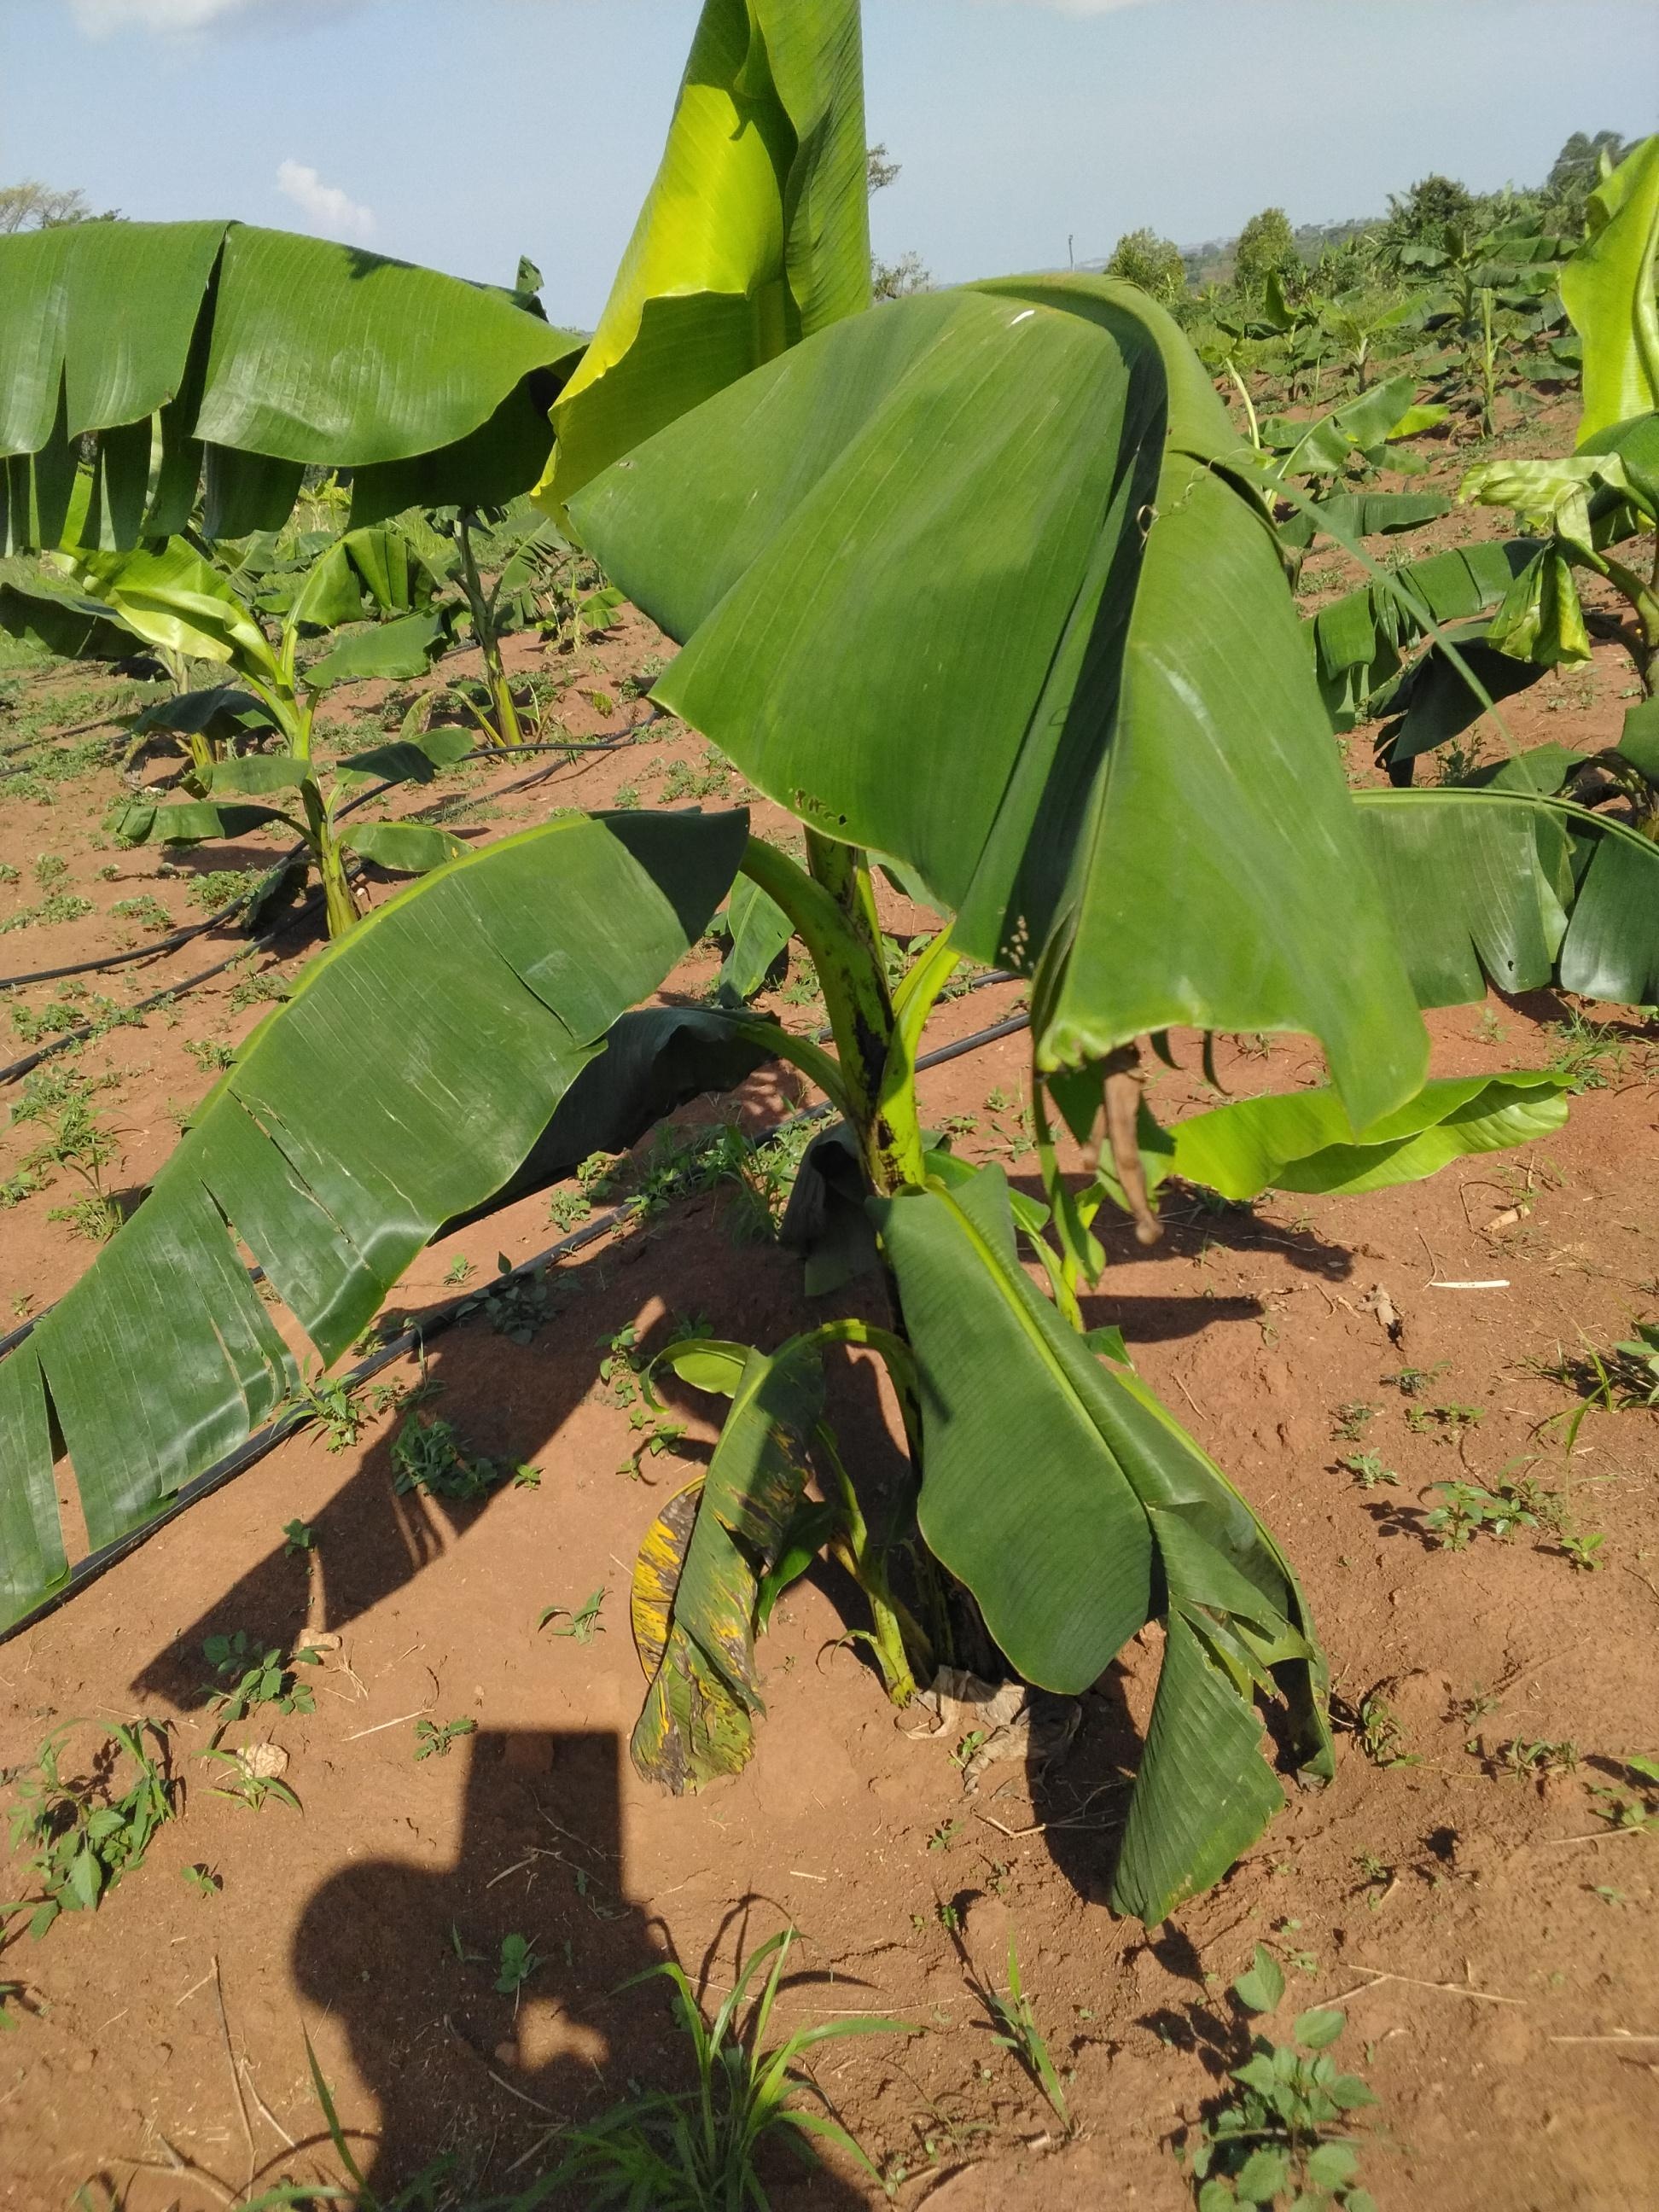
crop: banana
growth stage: vegetative
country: Uganda
